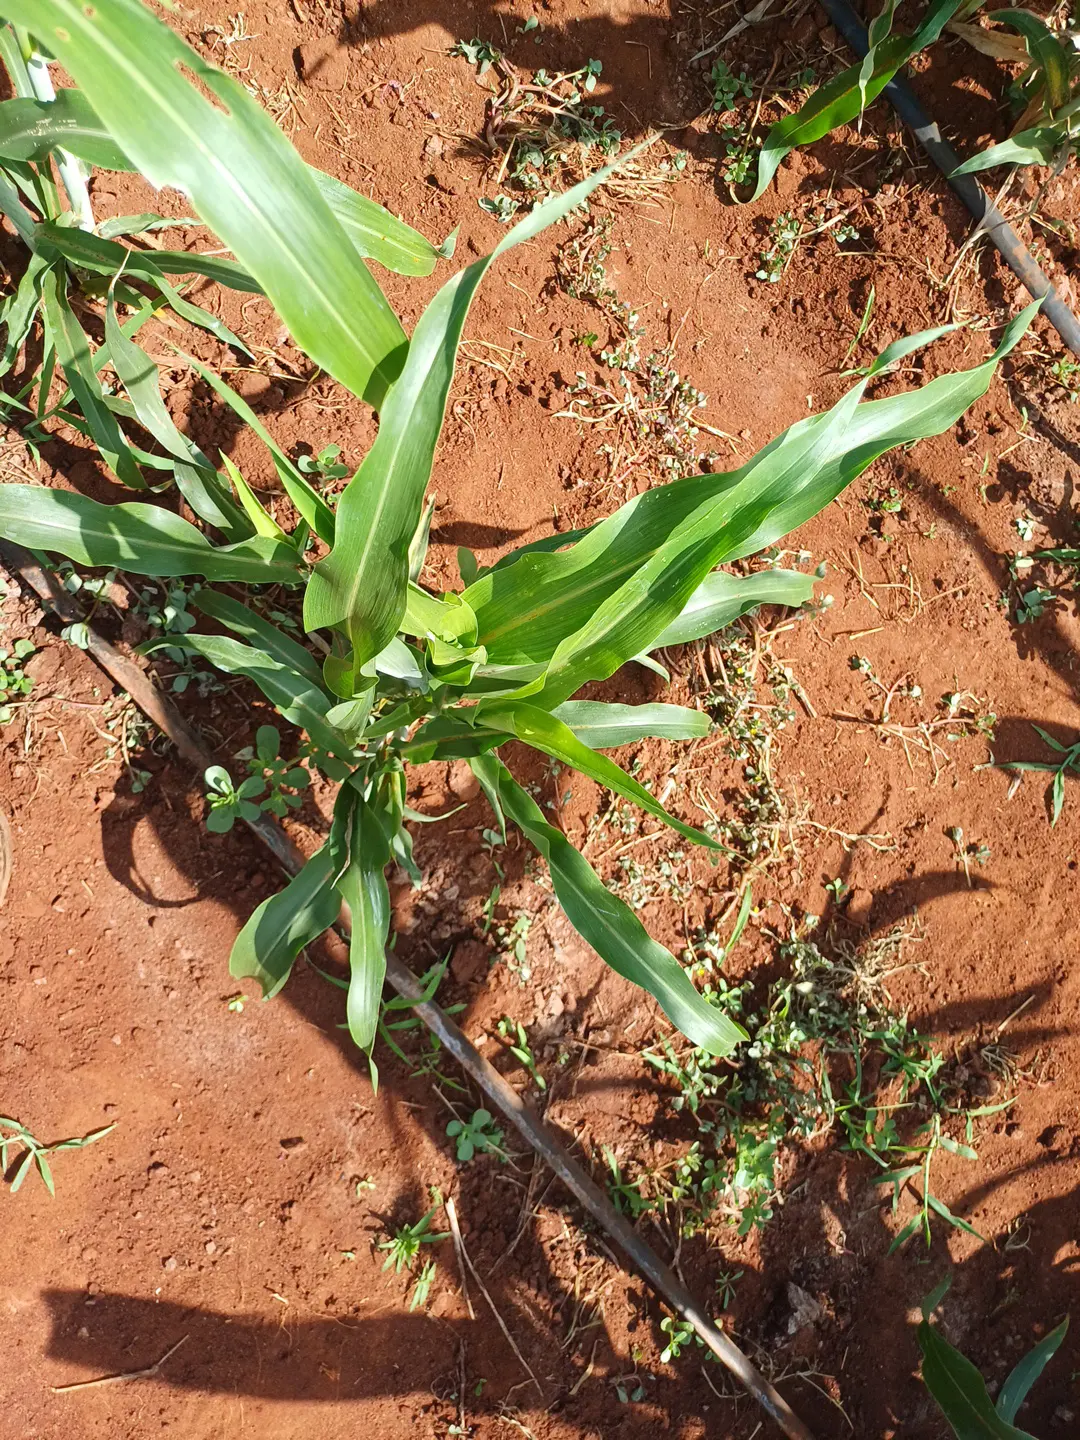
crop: sorghum
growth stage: vegetative
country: Kenya
